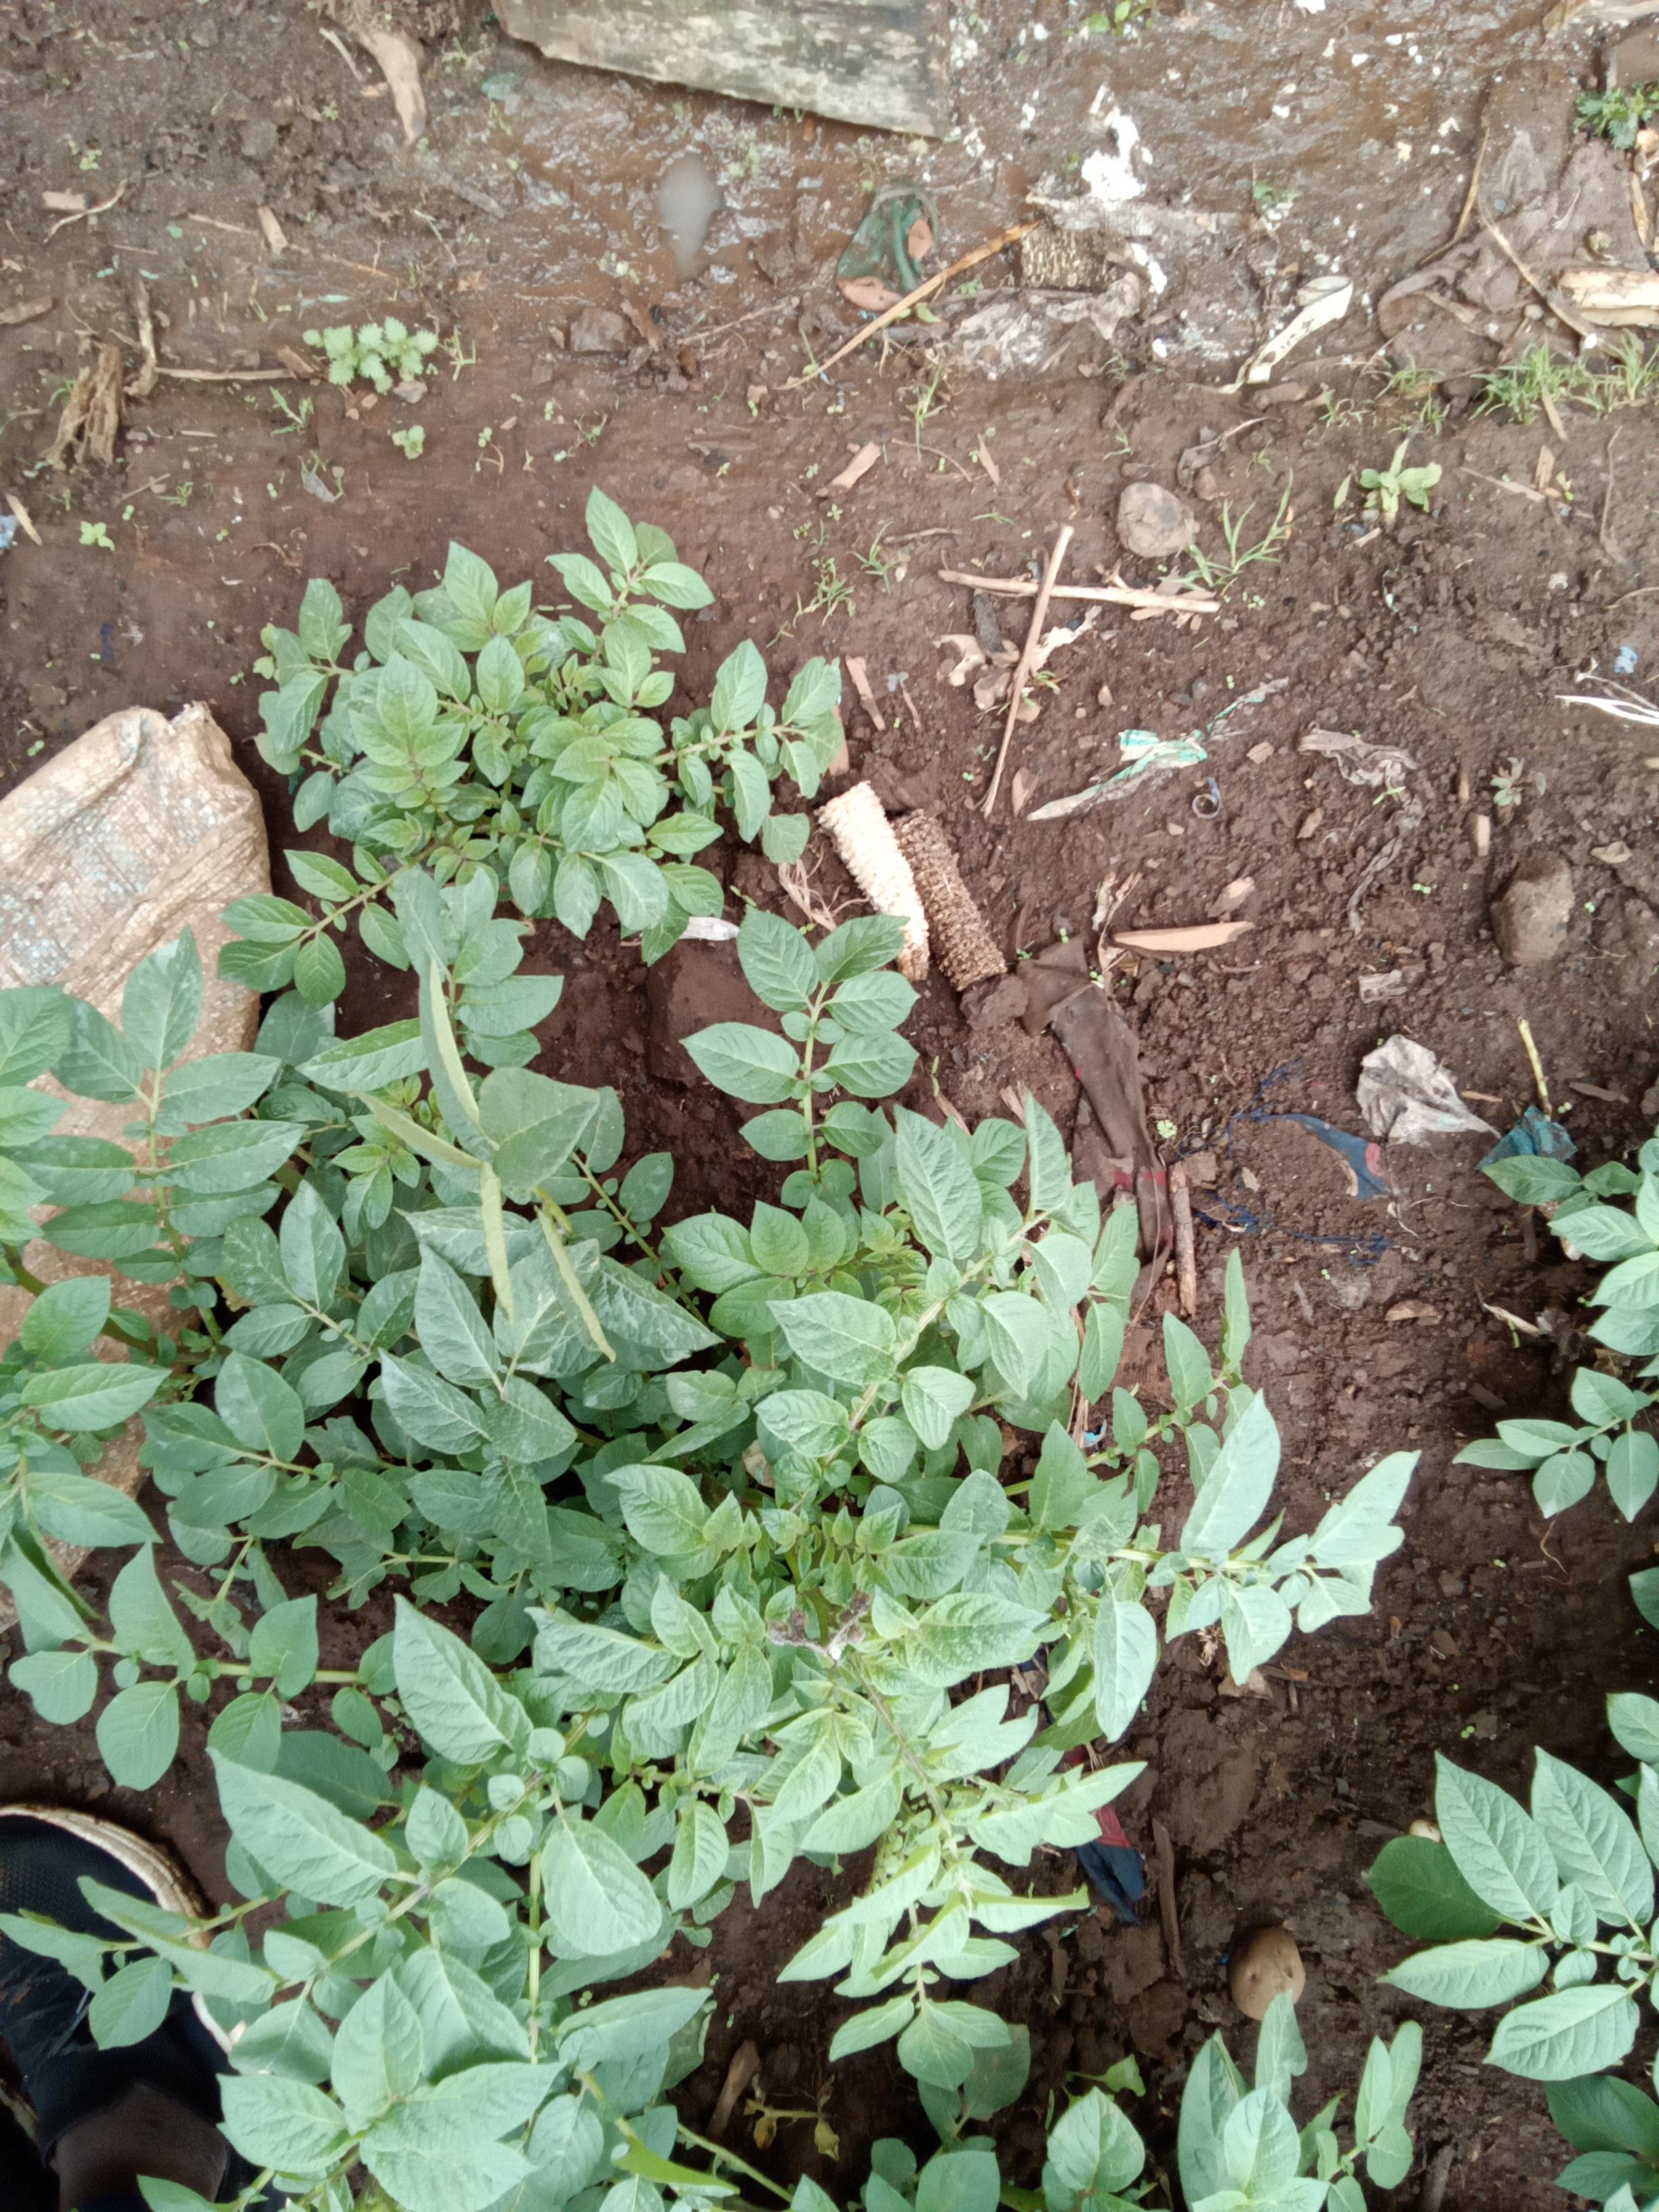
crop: potato
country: Kenya
